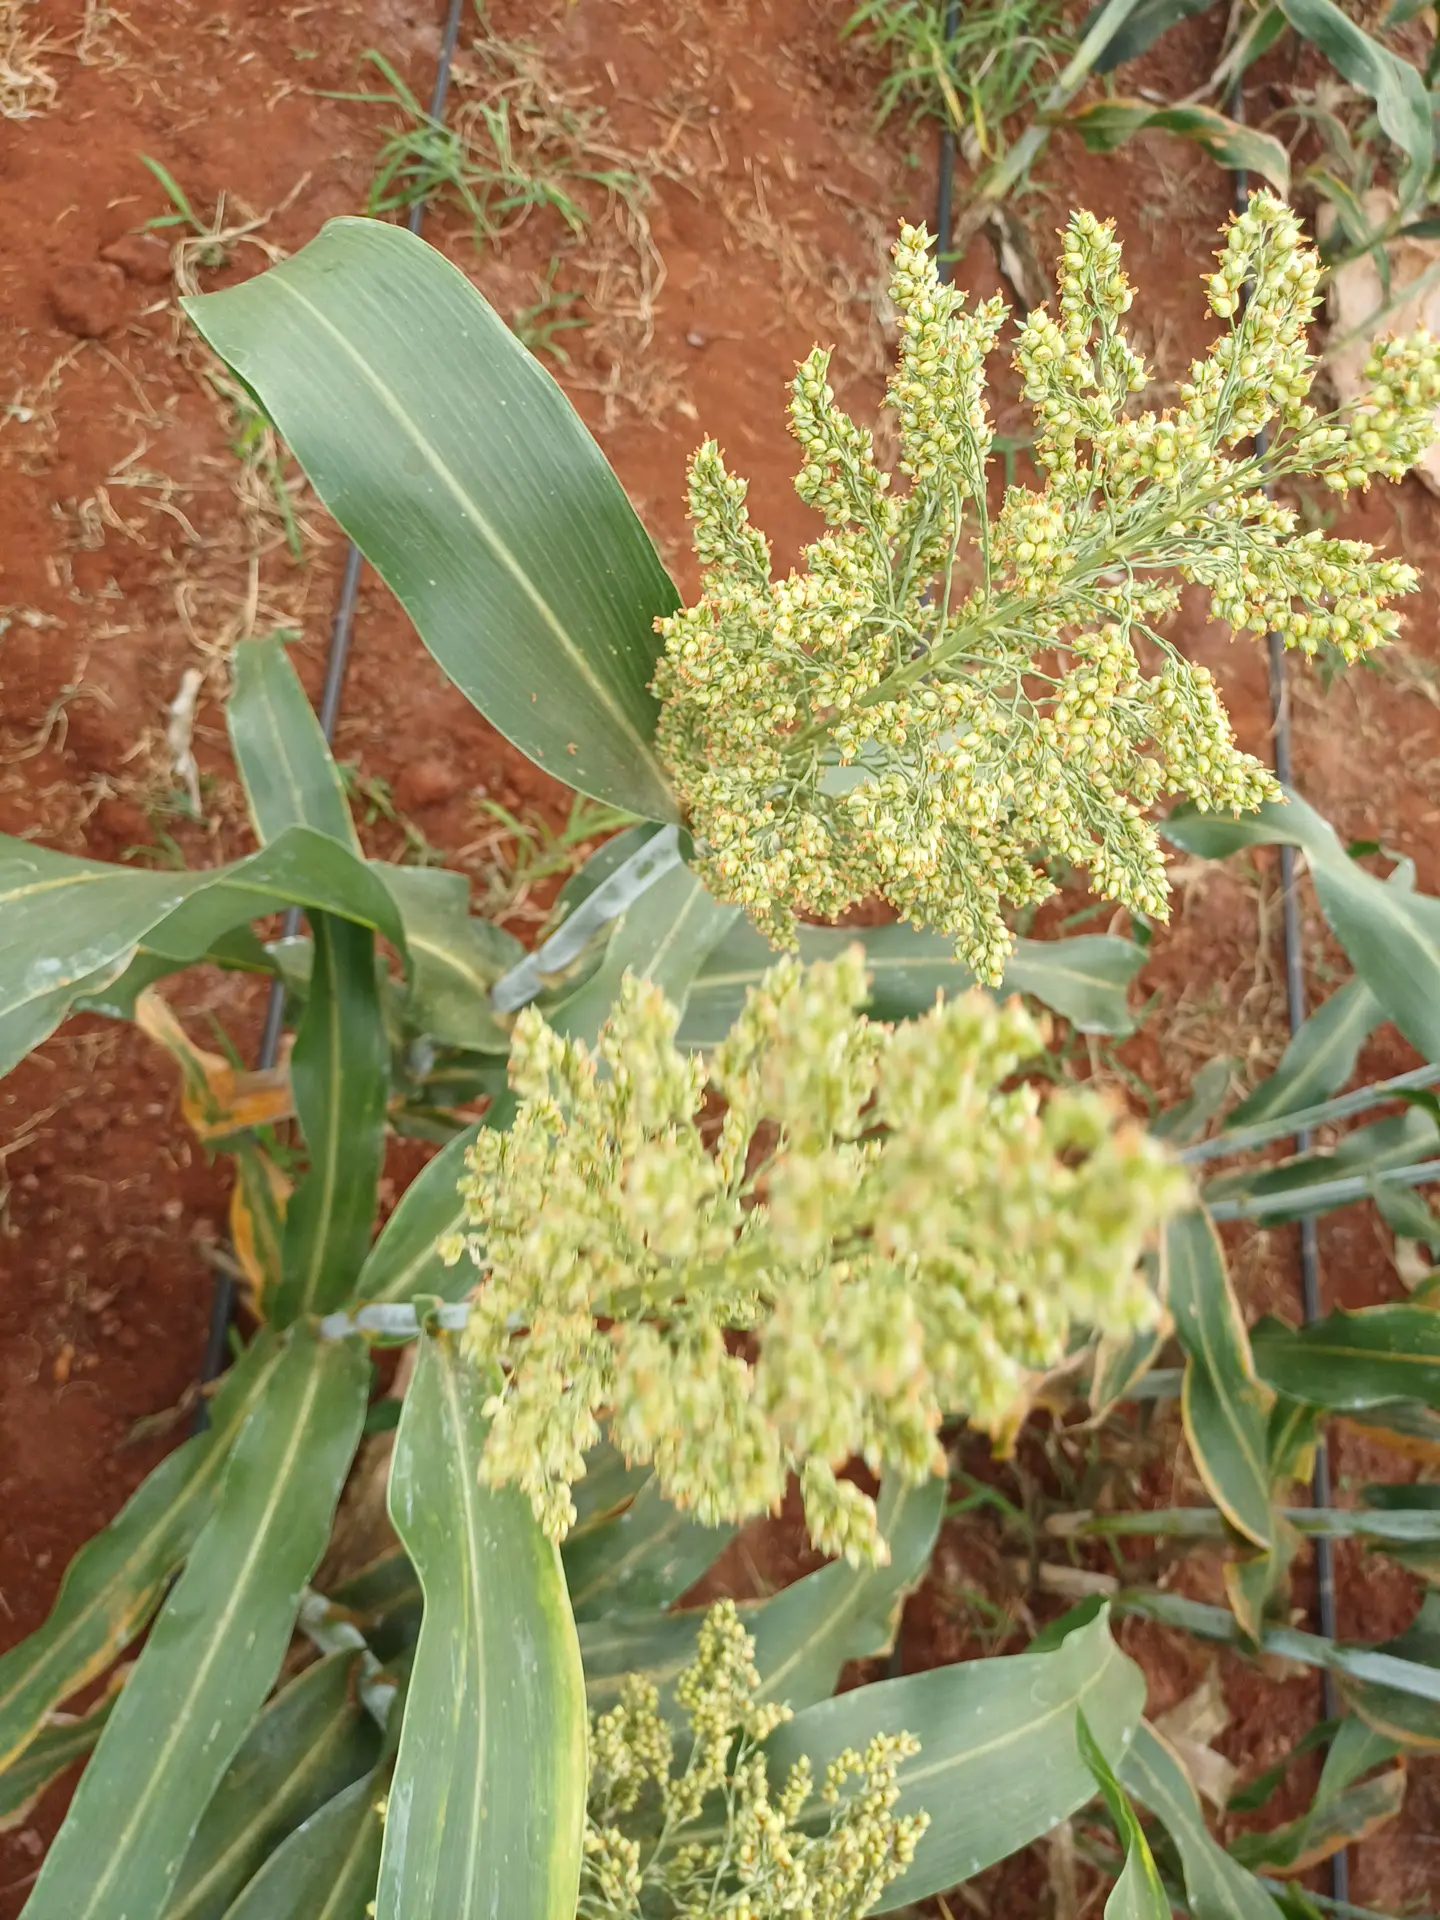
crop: sorghum
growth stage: filling grain
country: Kenya
